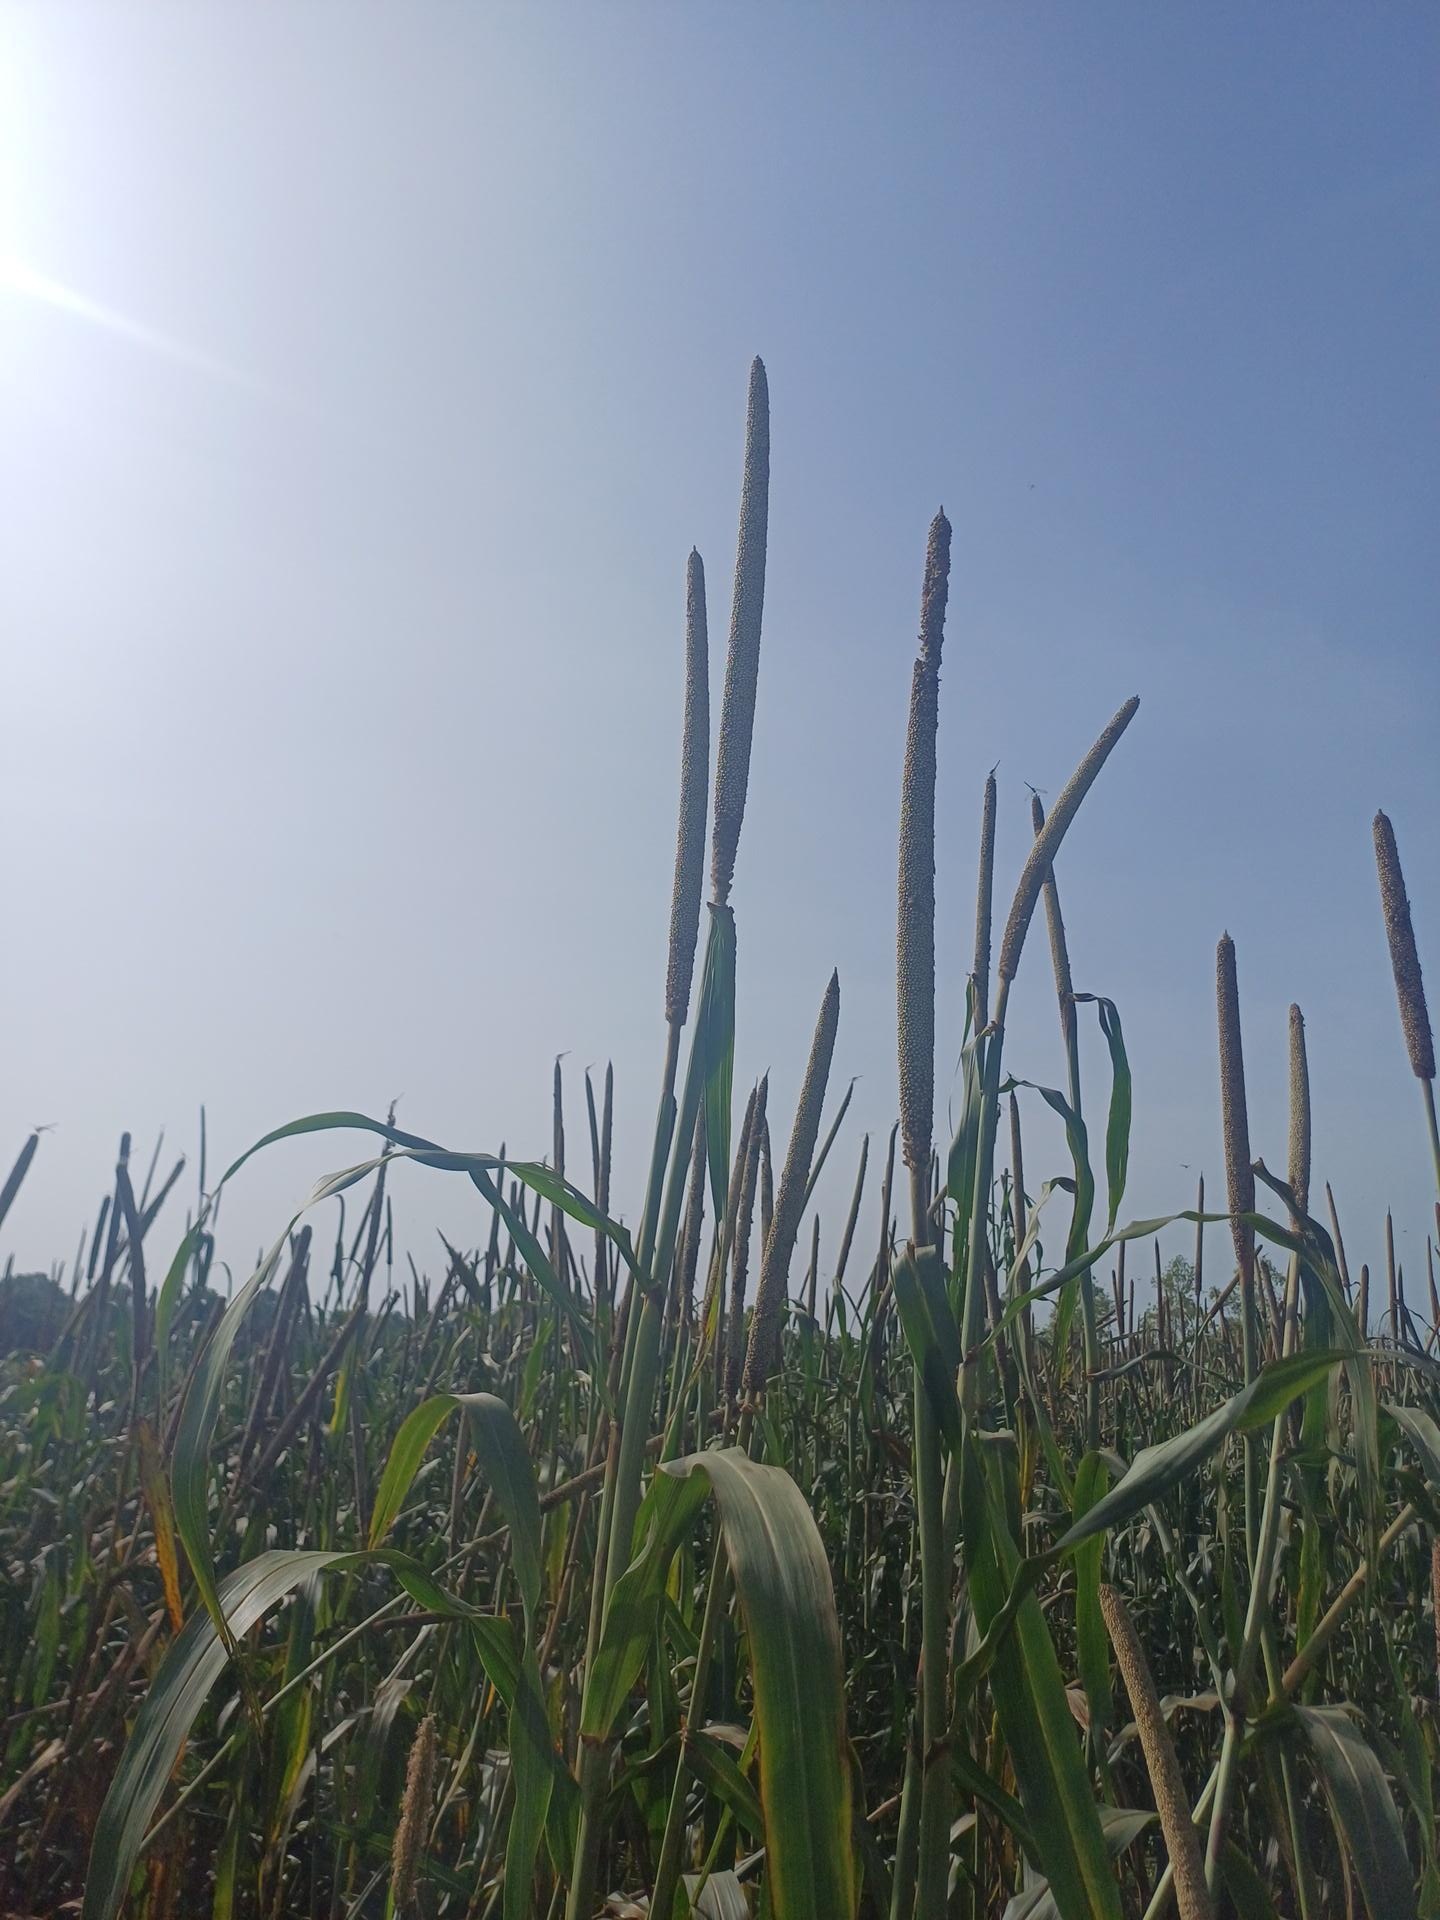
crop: pearl millet
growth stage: filling grain
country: Senegal
